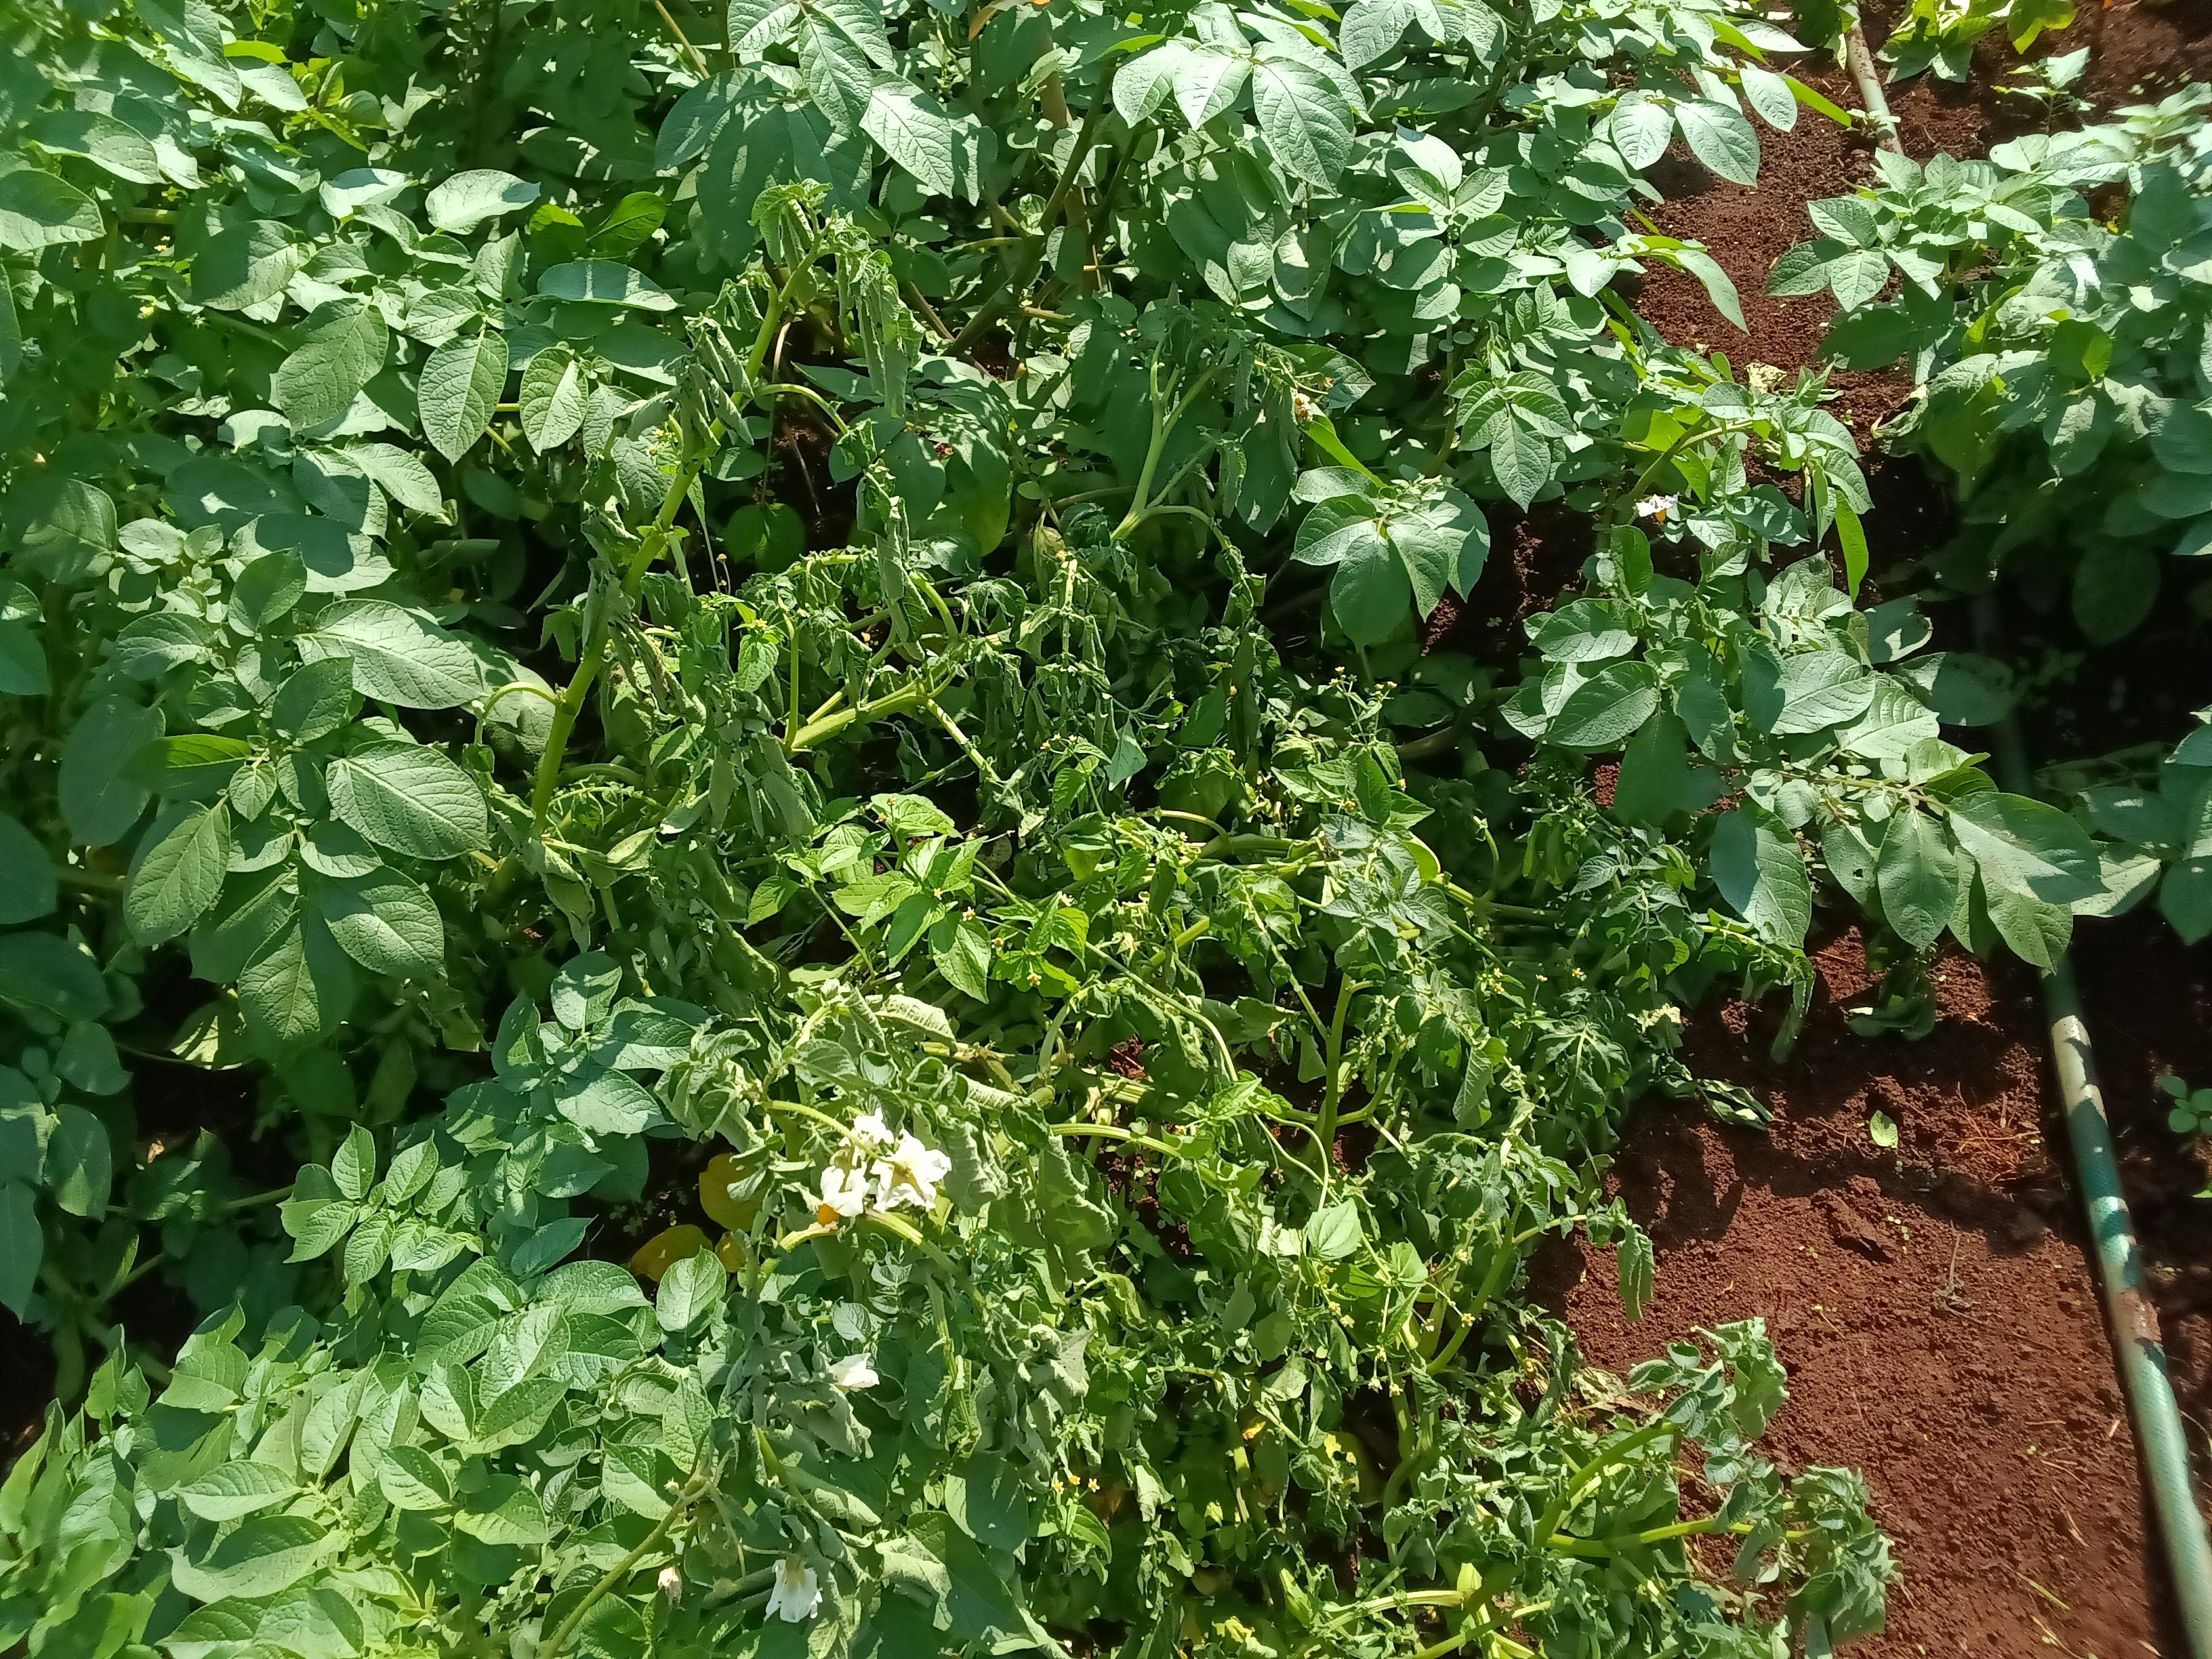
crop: potato
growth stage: flowering
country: Kenya
